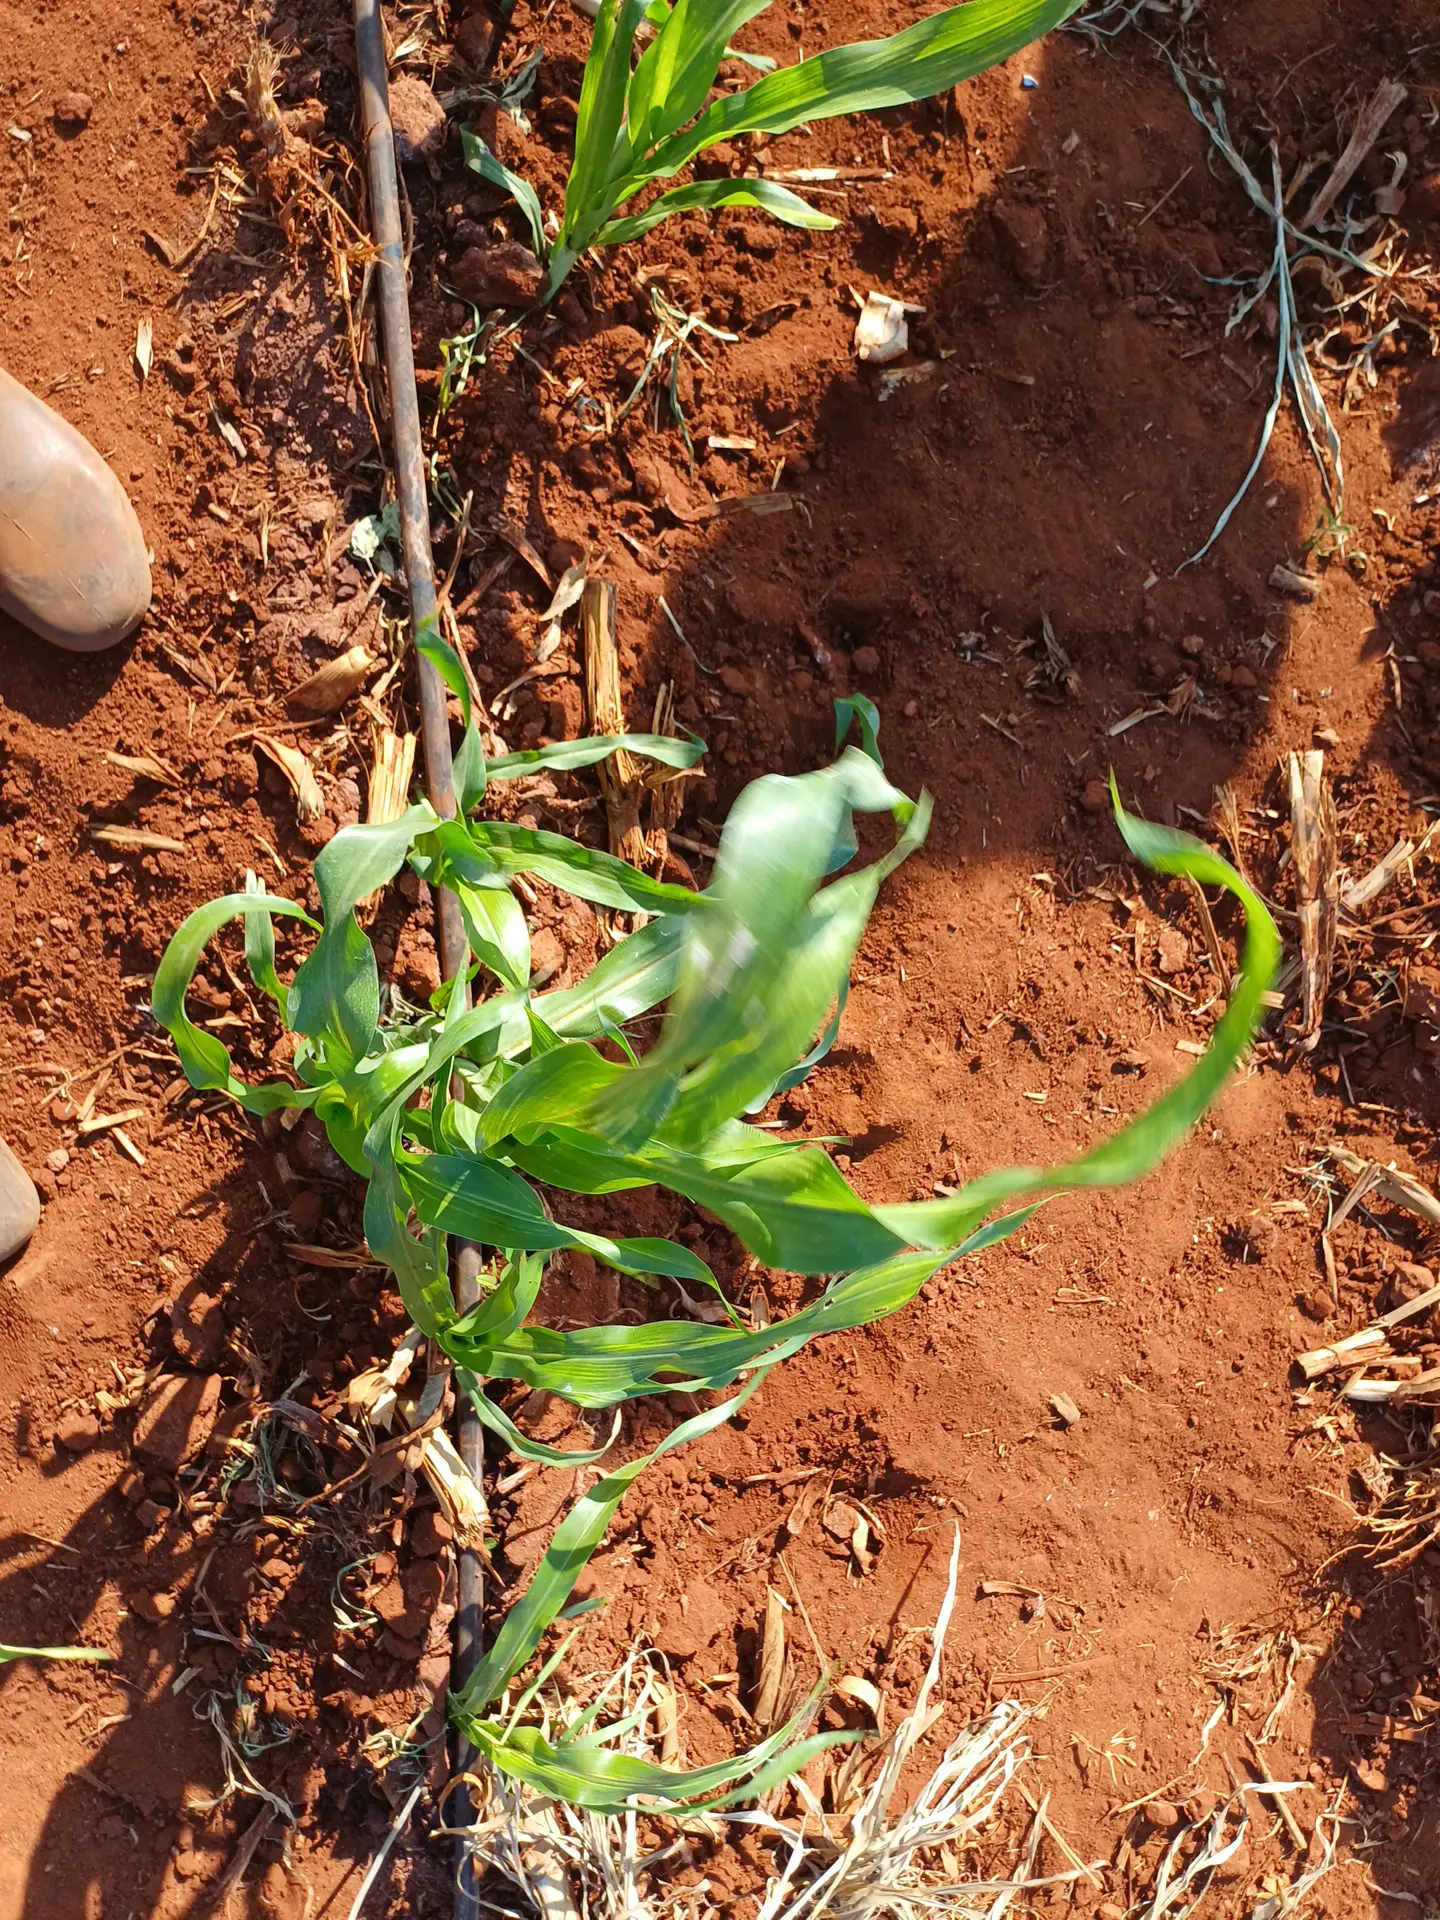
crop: sorghum
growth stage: vegetative
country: Kenya
